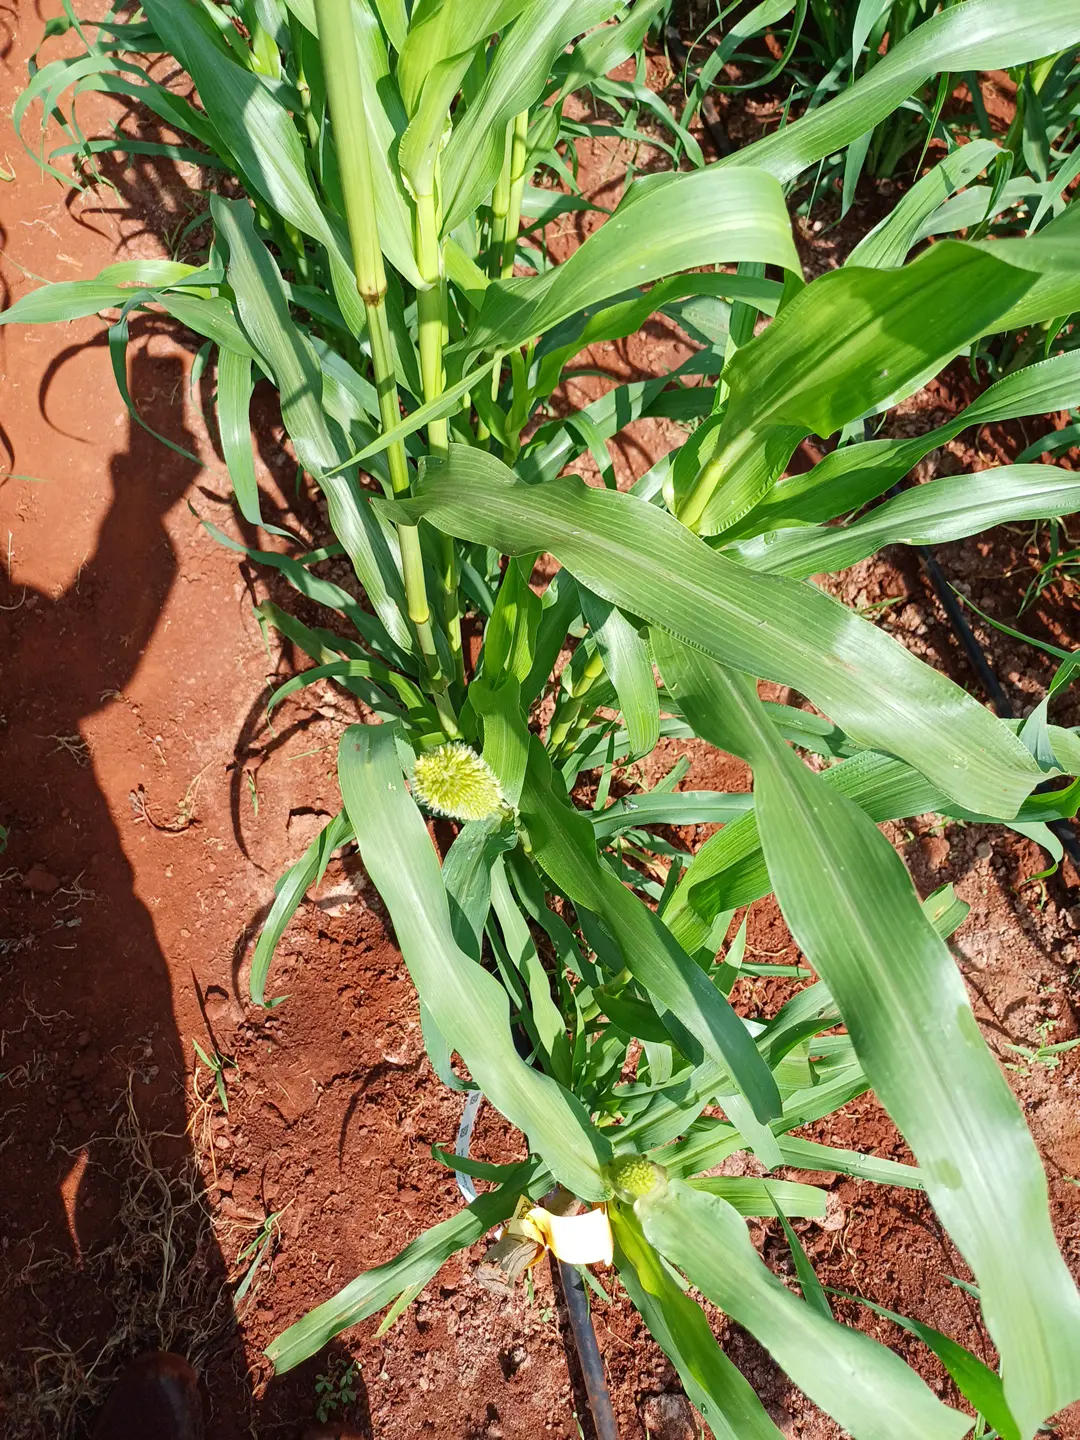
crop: pearl millet
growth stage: flowering
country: Kenya
